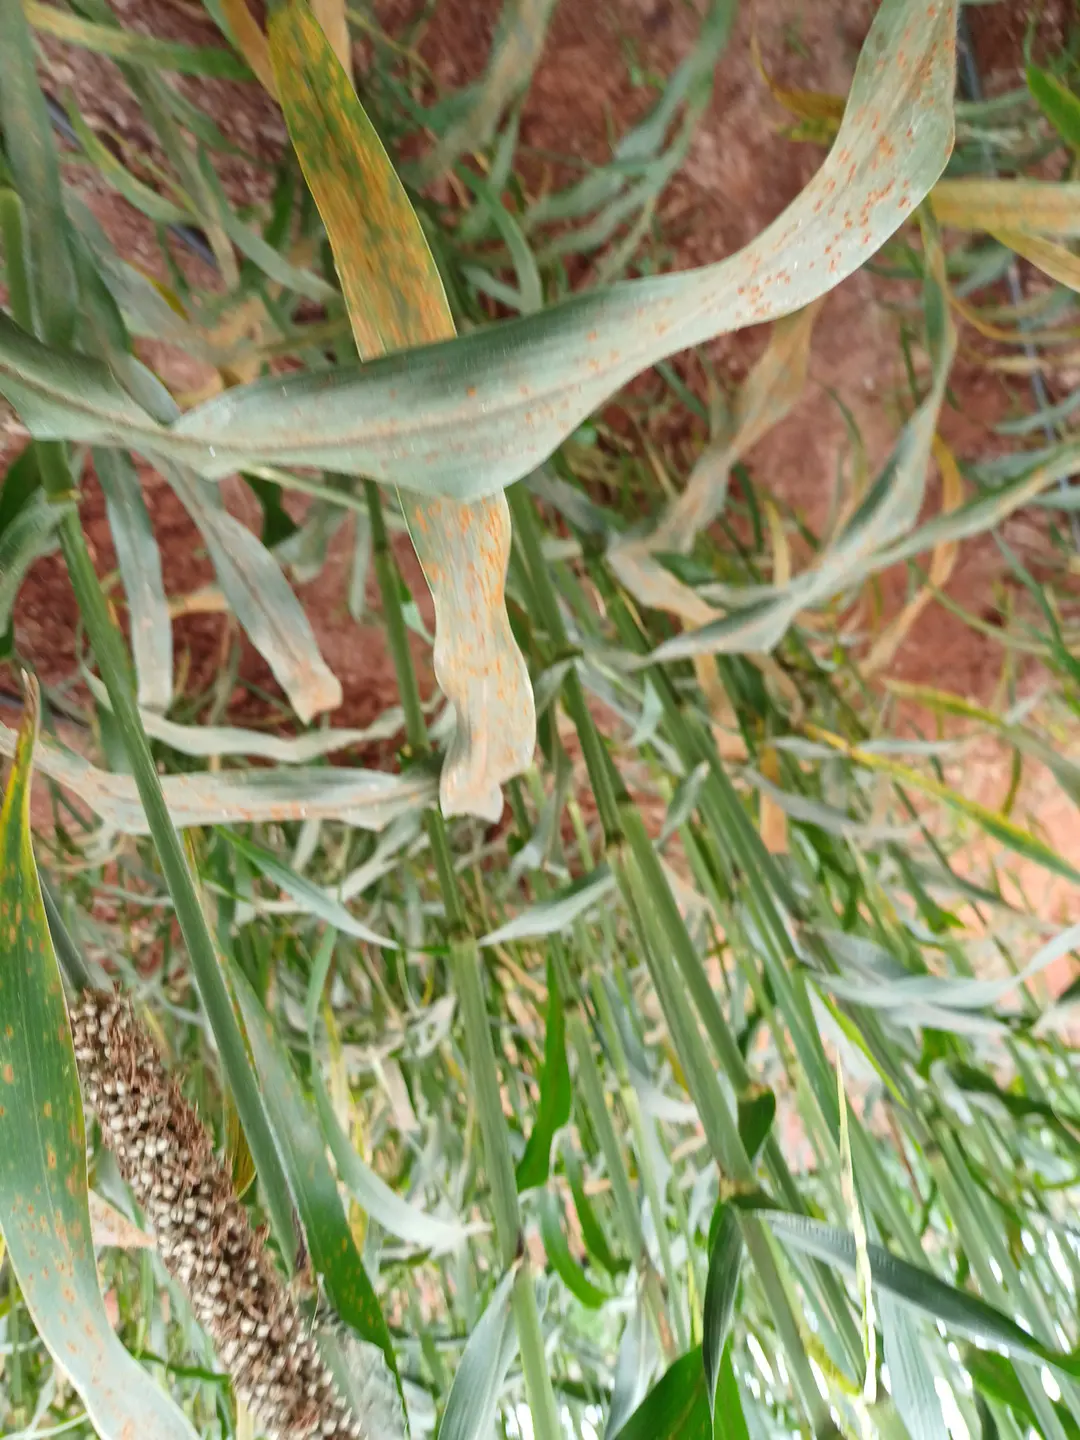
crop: pearl millet
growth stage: filling grain
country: Kenya
